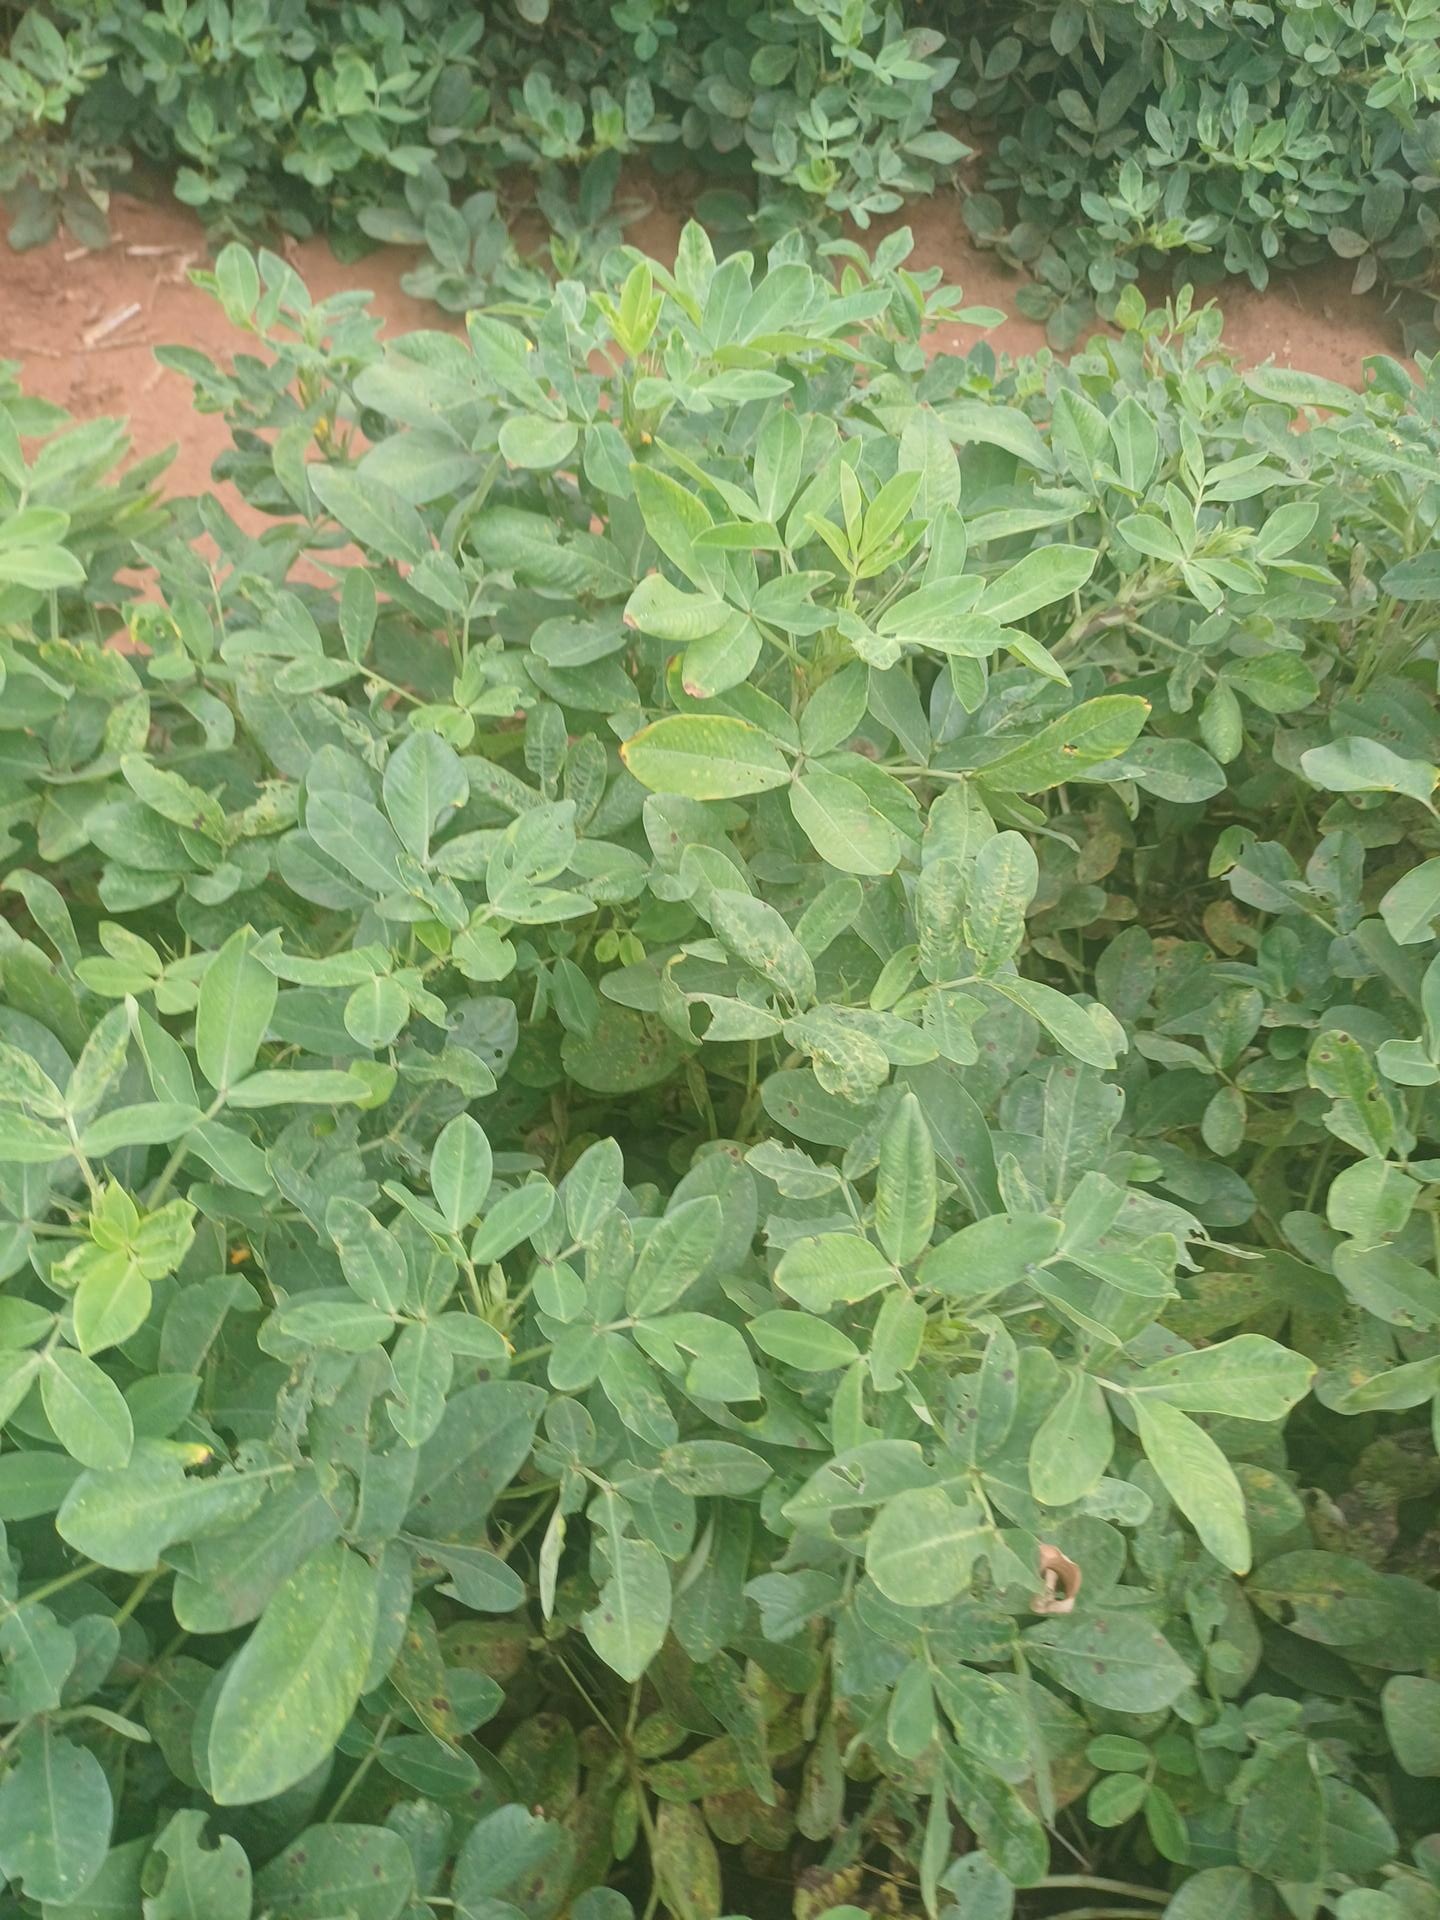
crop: groundnut
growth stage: pegging
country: Kenya
